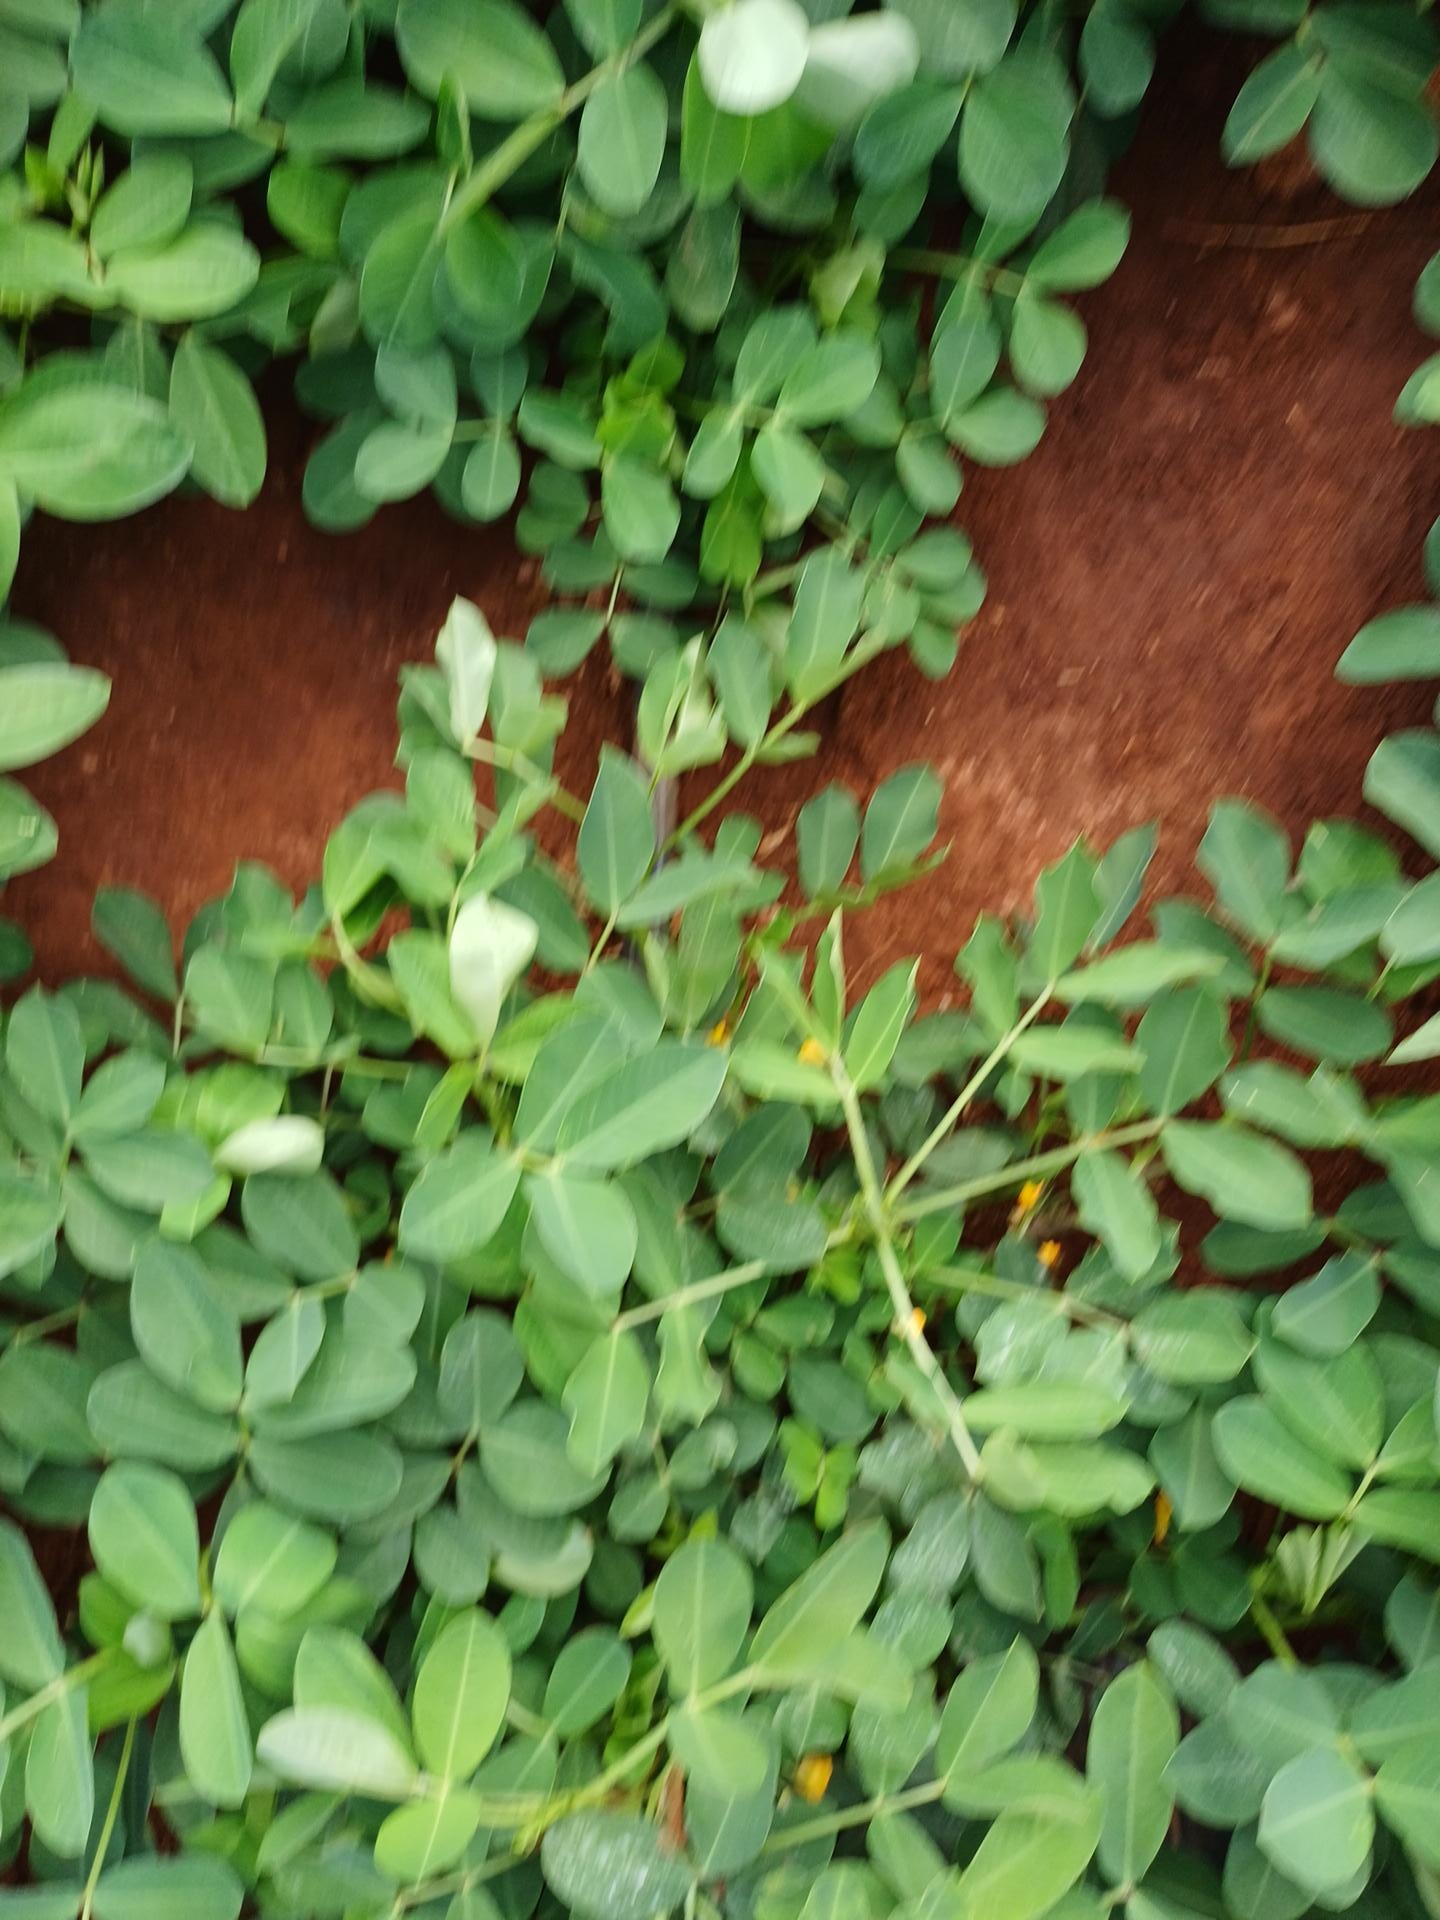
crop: groundnut
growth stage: flowering
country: Kenya
